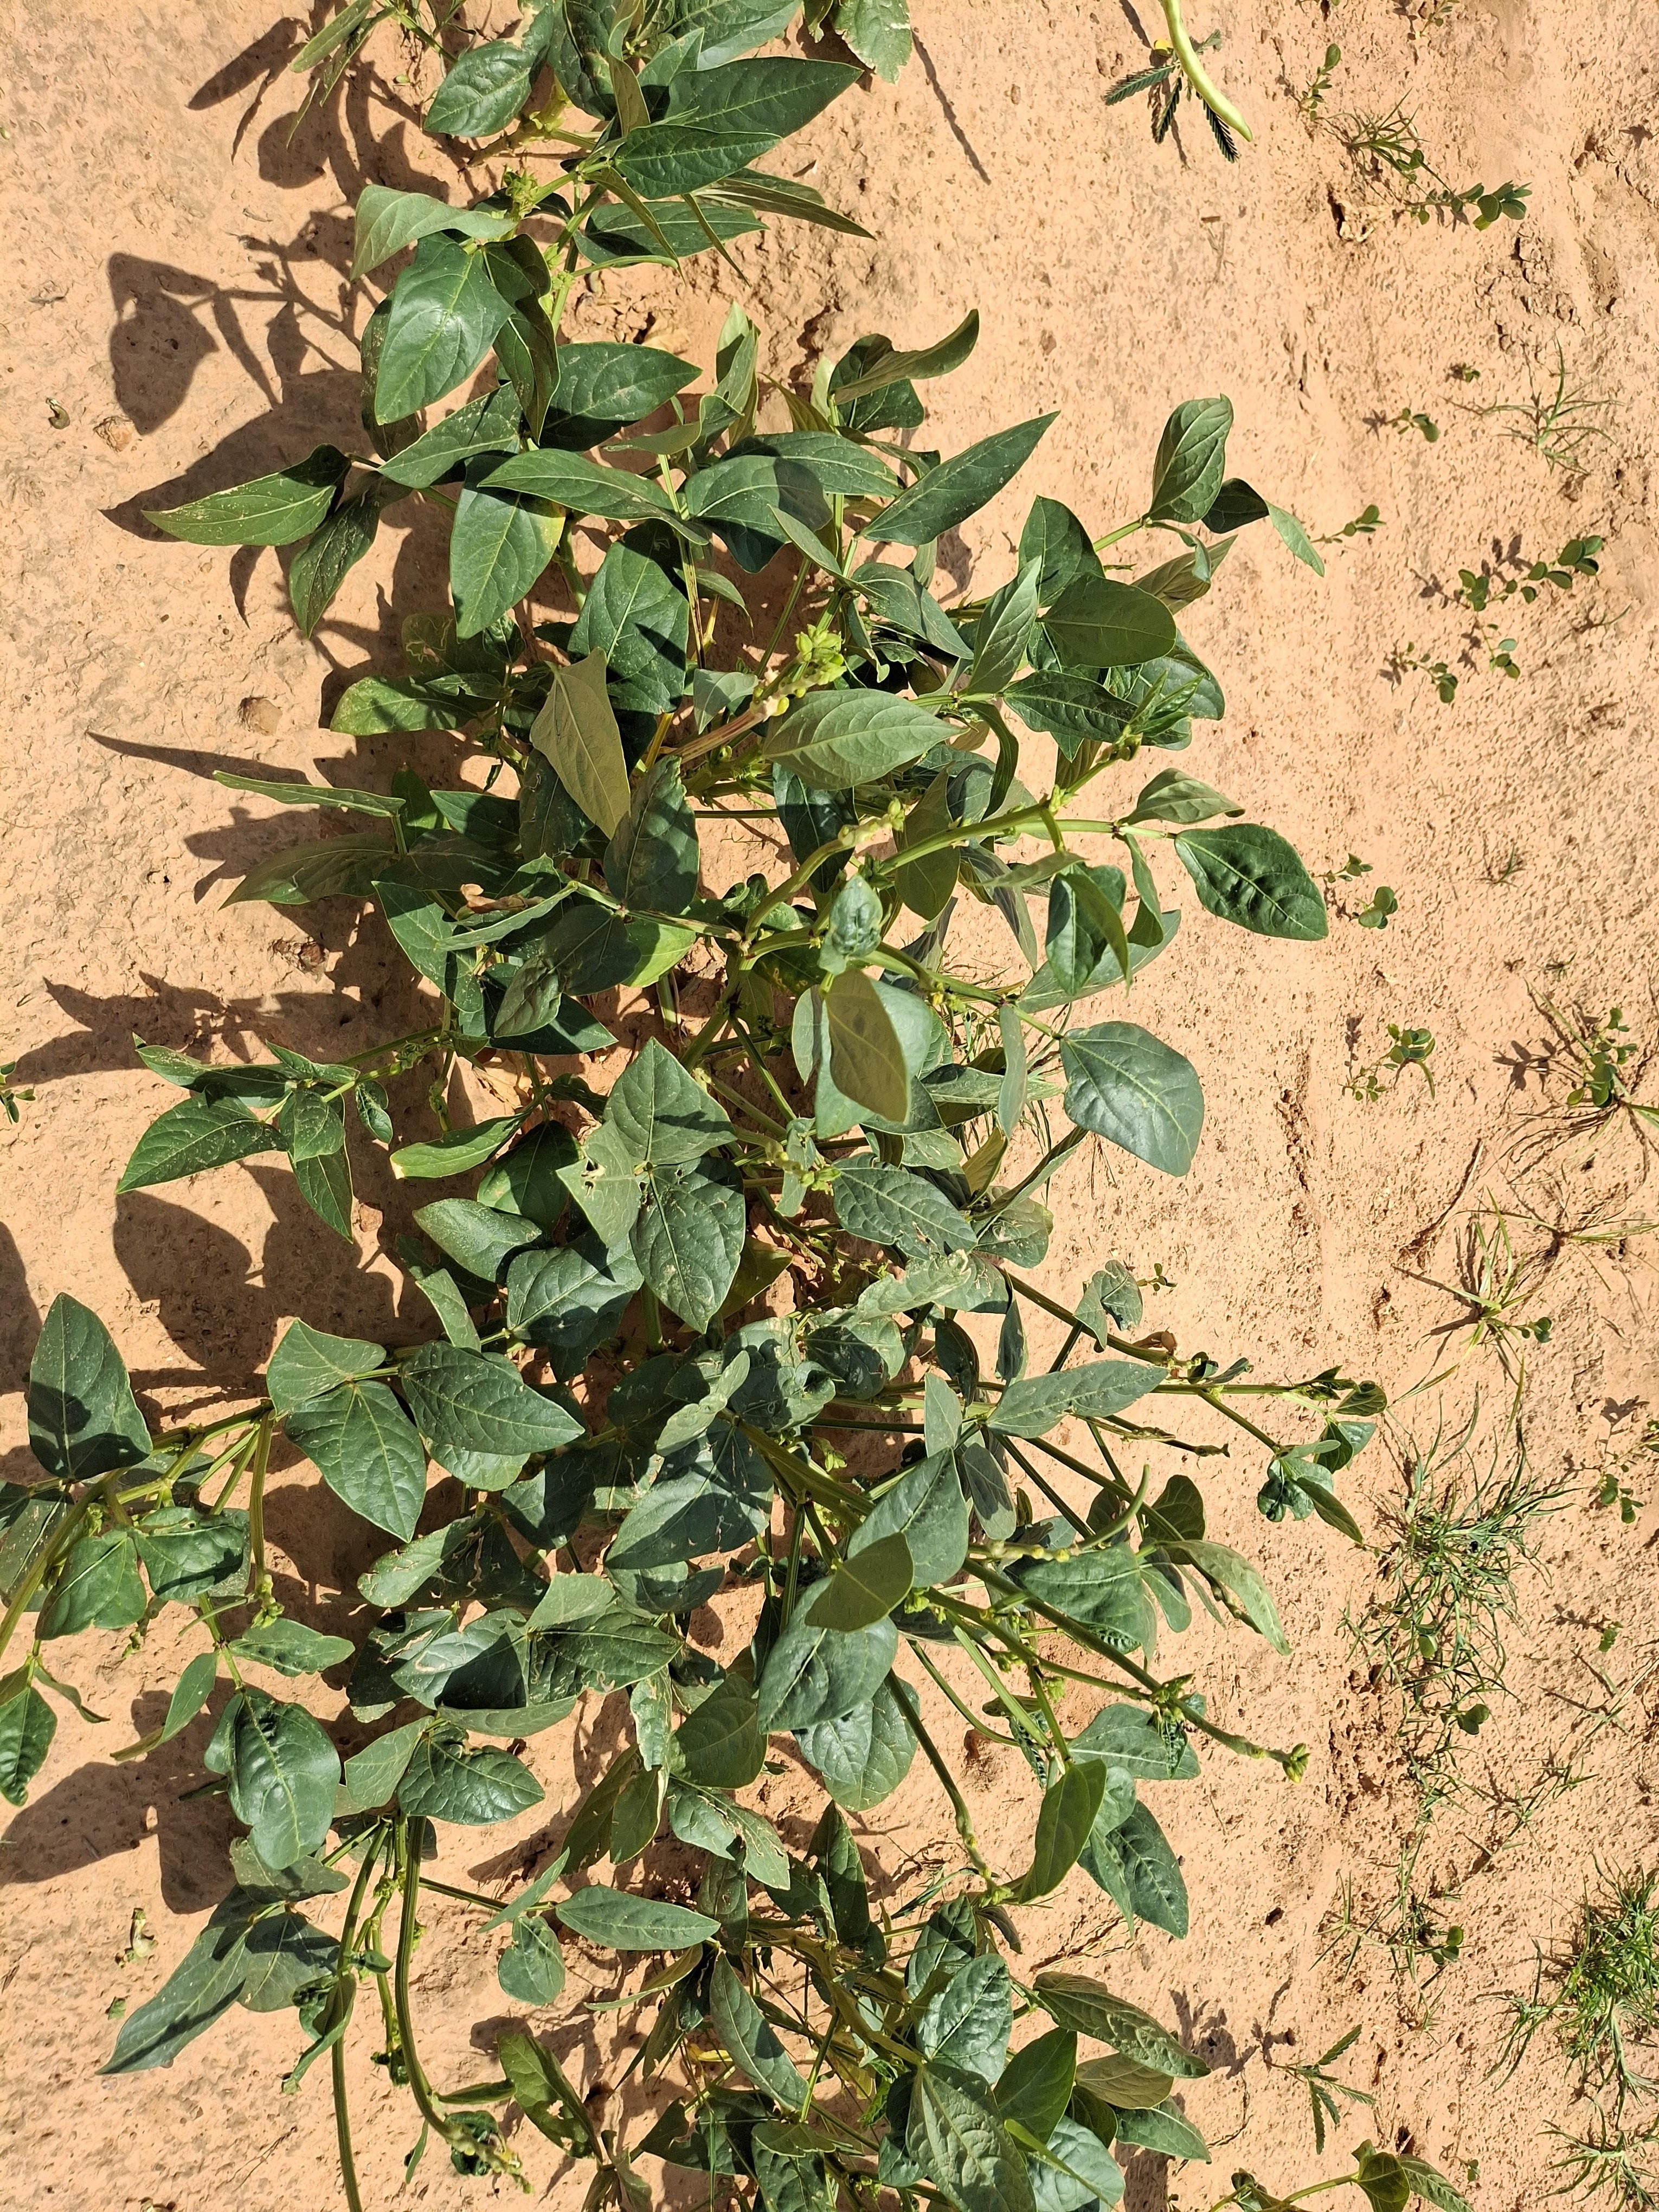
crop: cowpea
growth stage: harvest maturity
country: Nigeria
